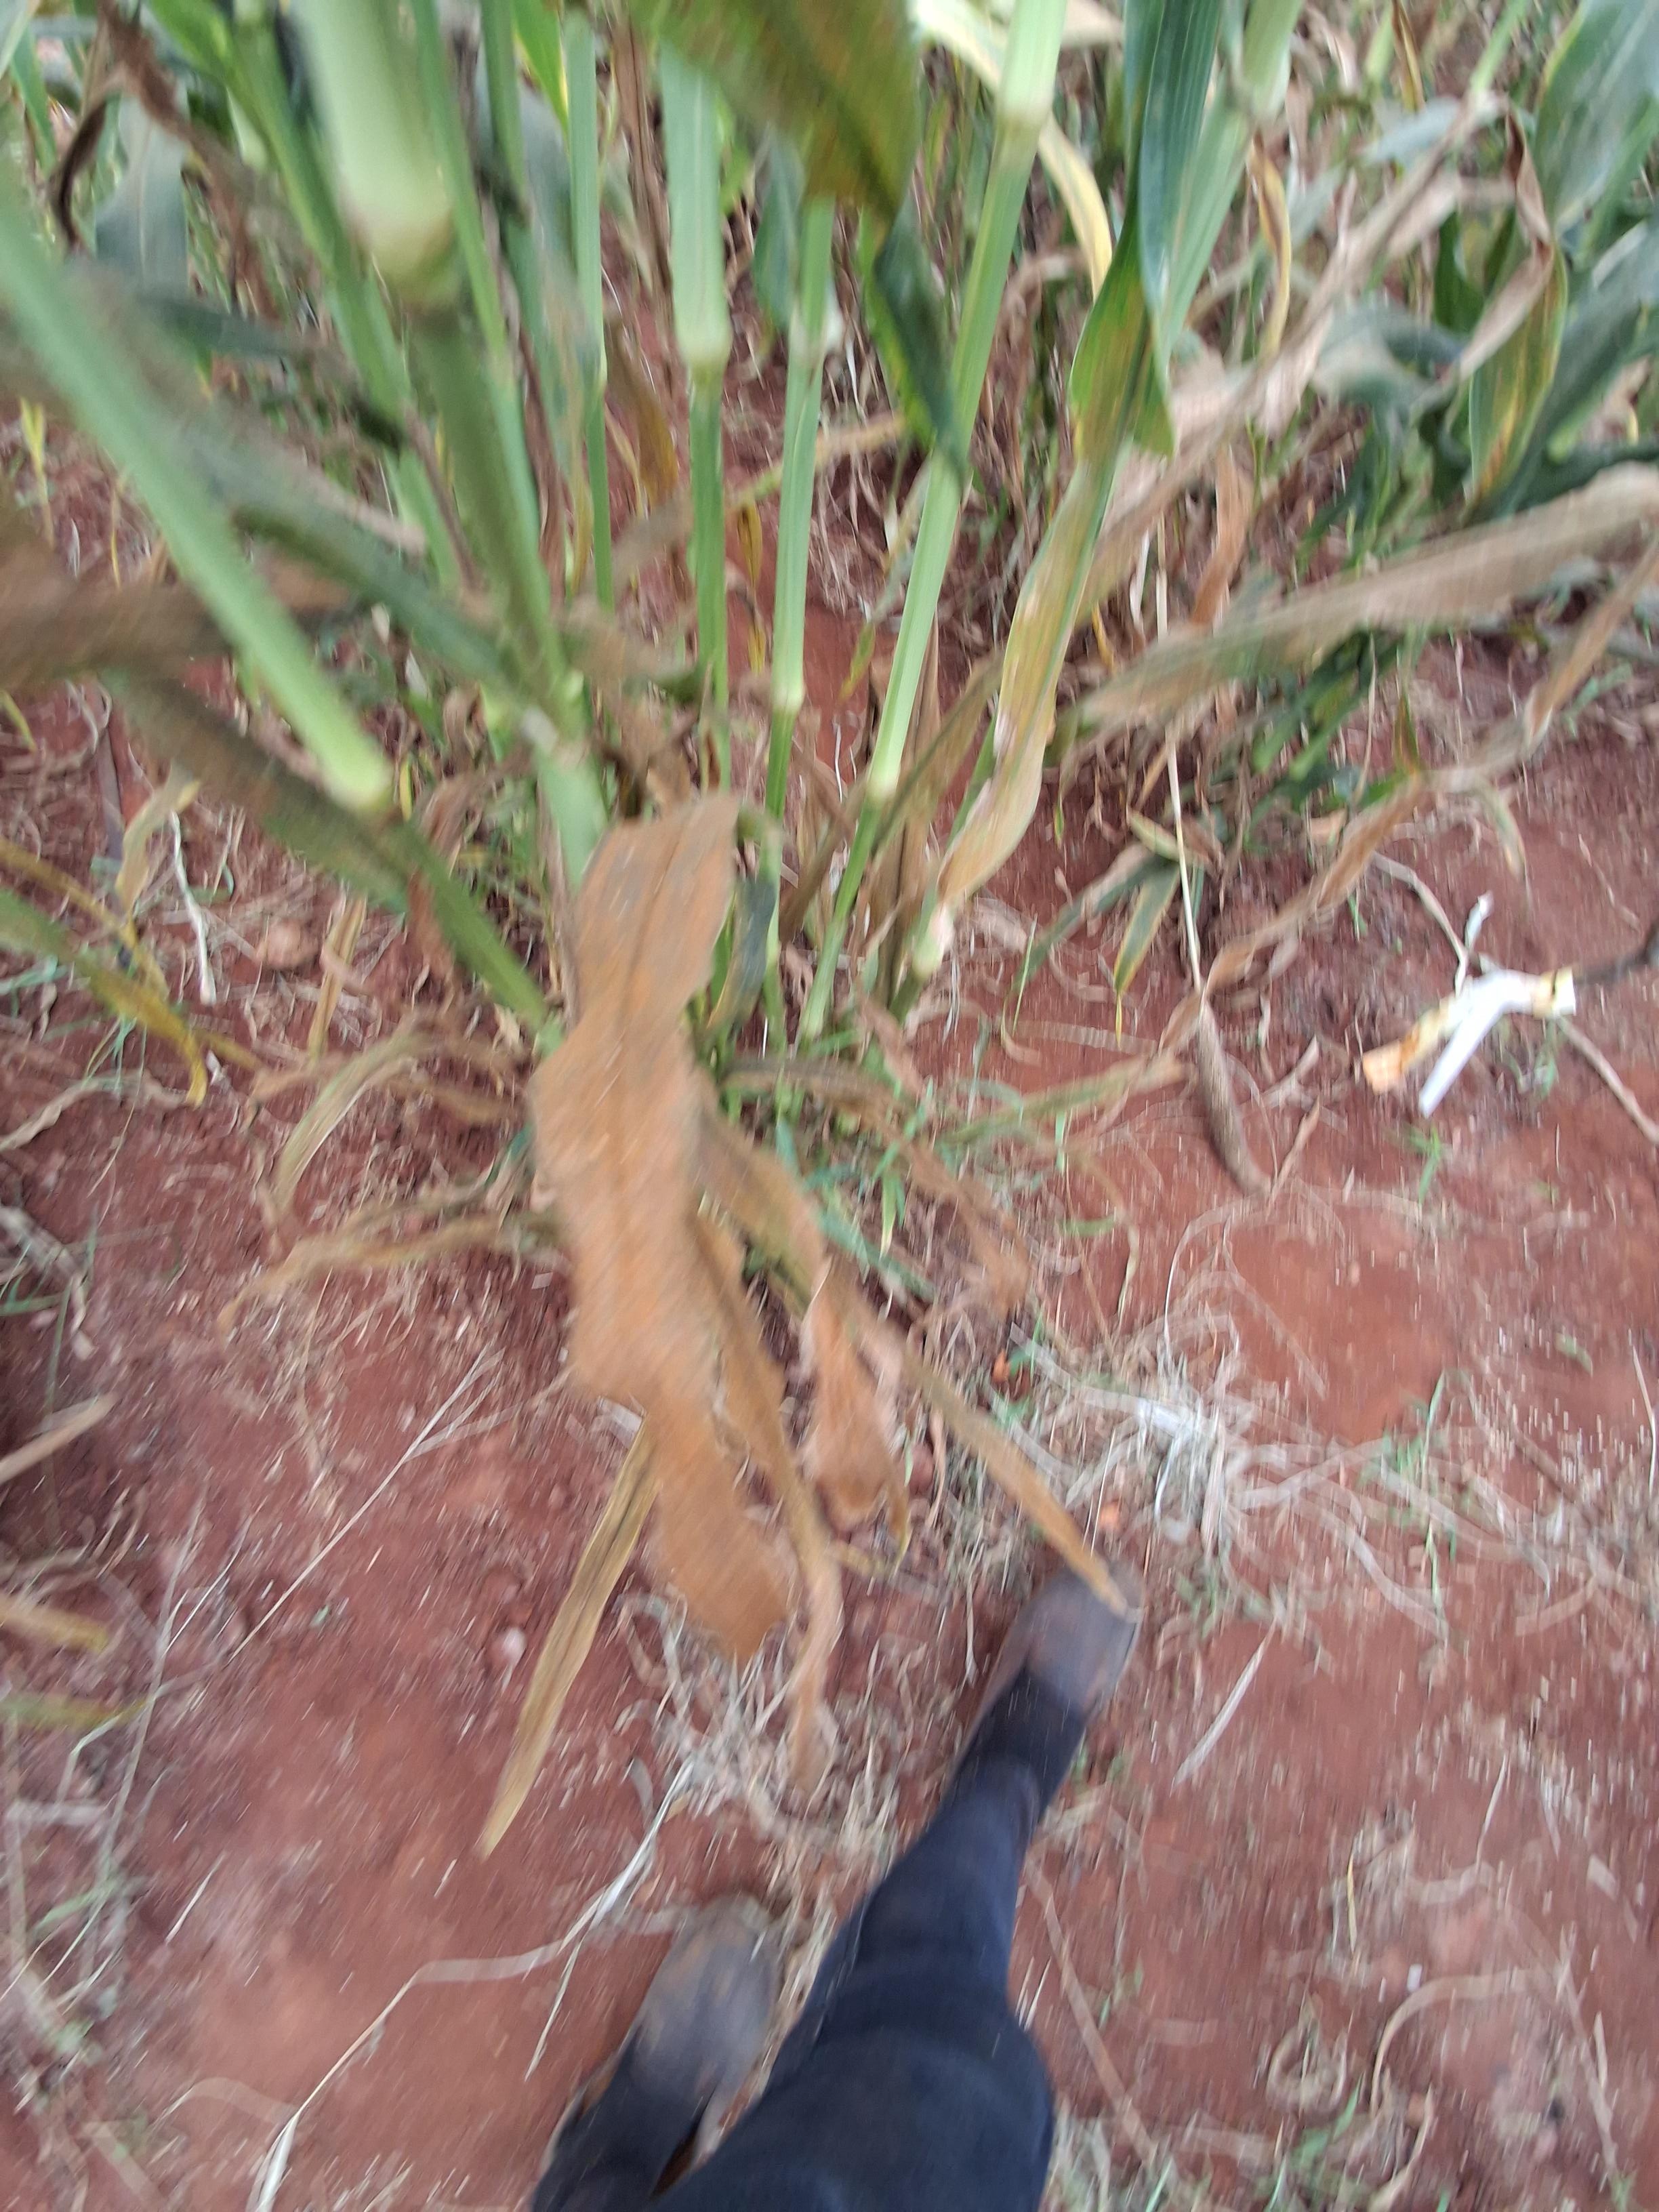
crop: pearl millet
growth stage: filling grain
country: Kenya
